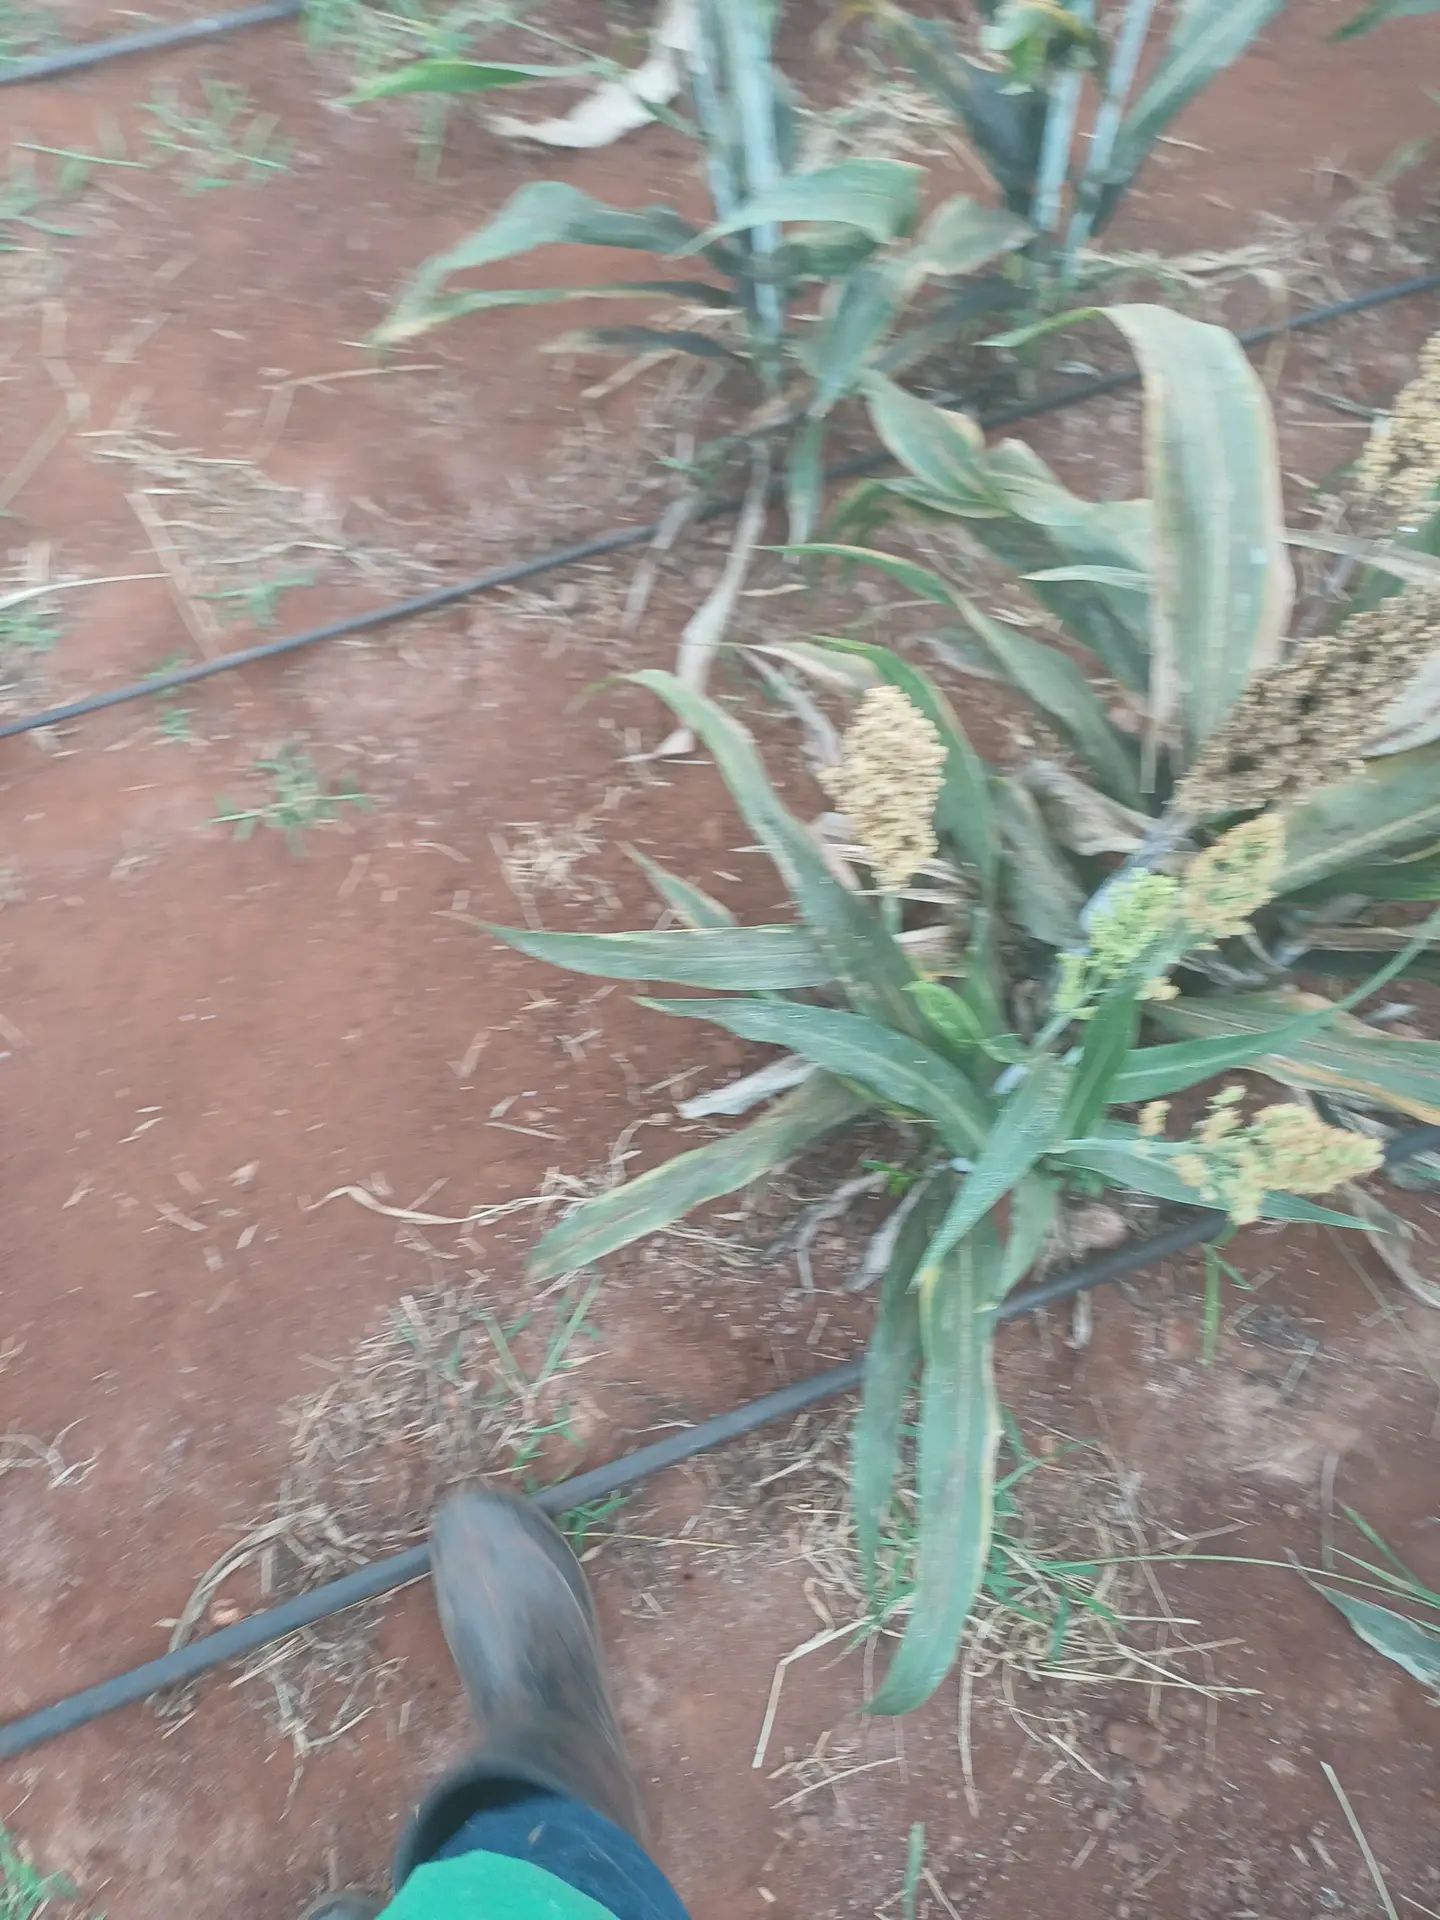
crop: sorghum
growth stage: maturity
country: Kenya
